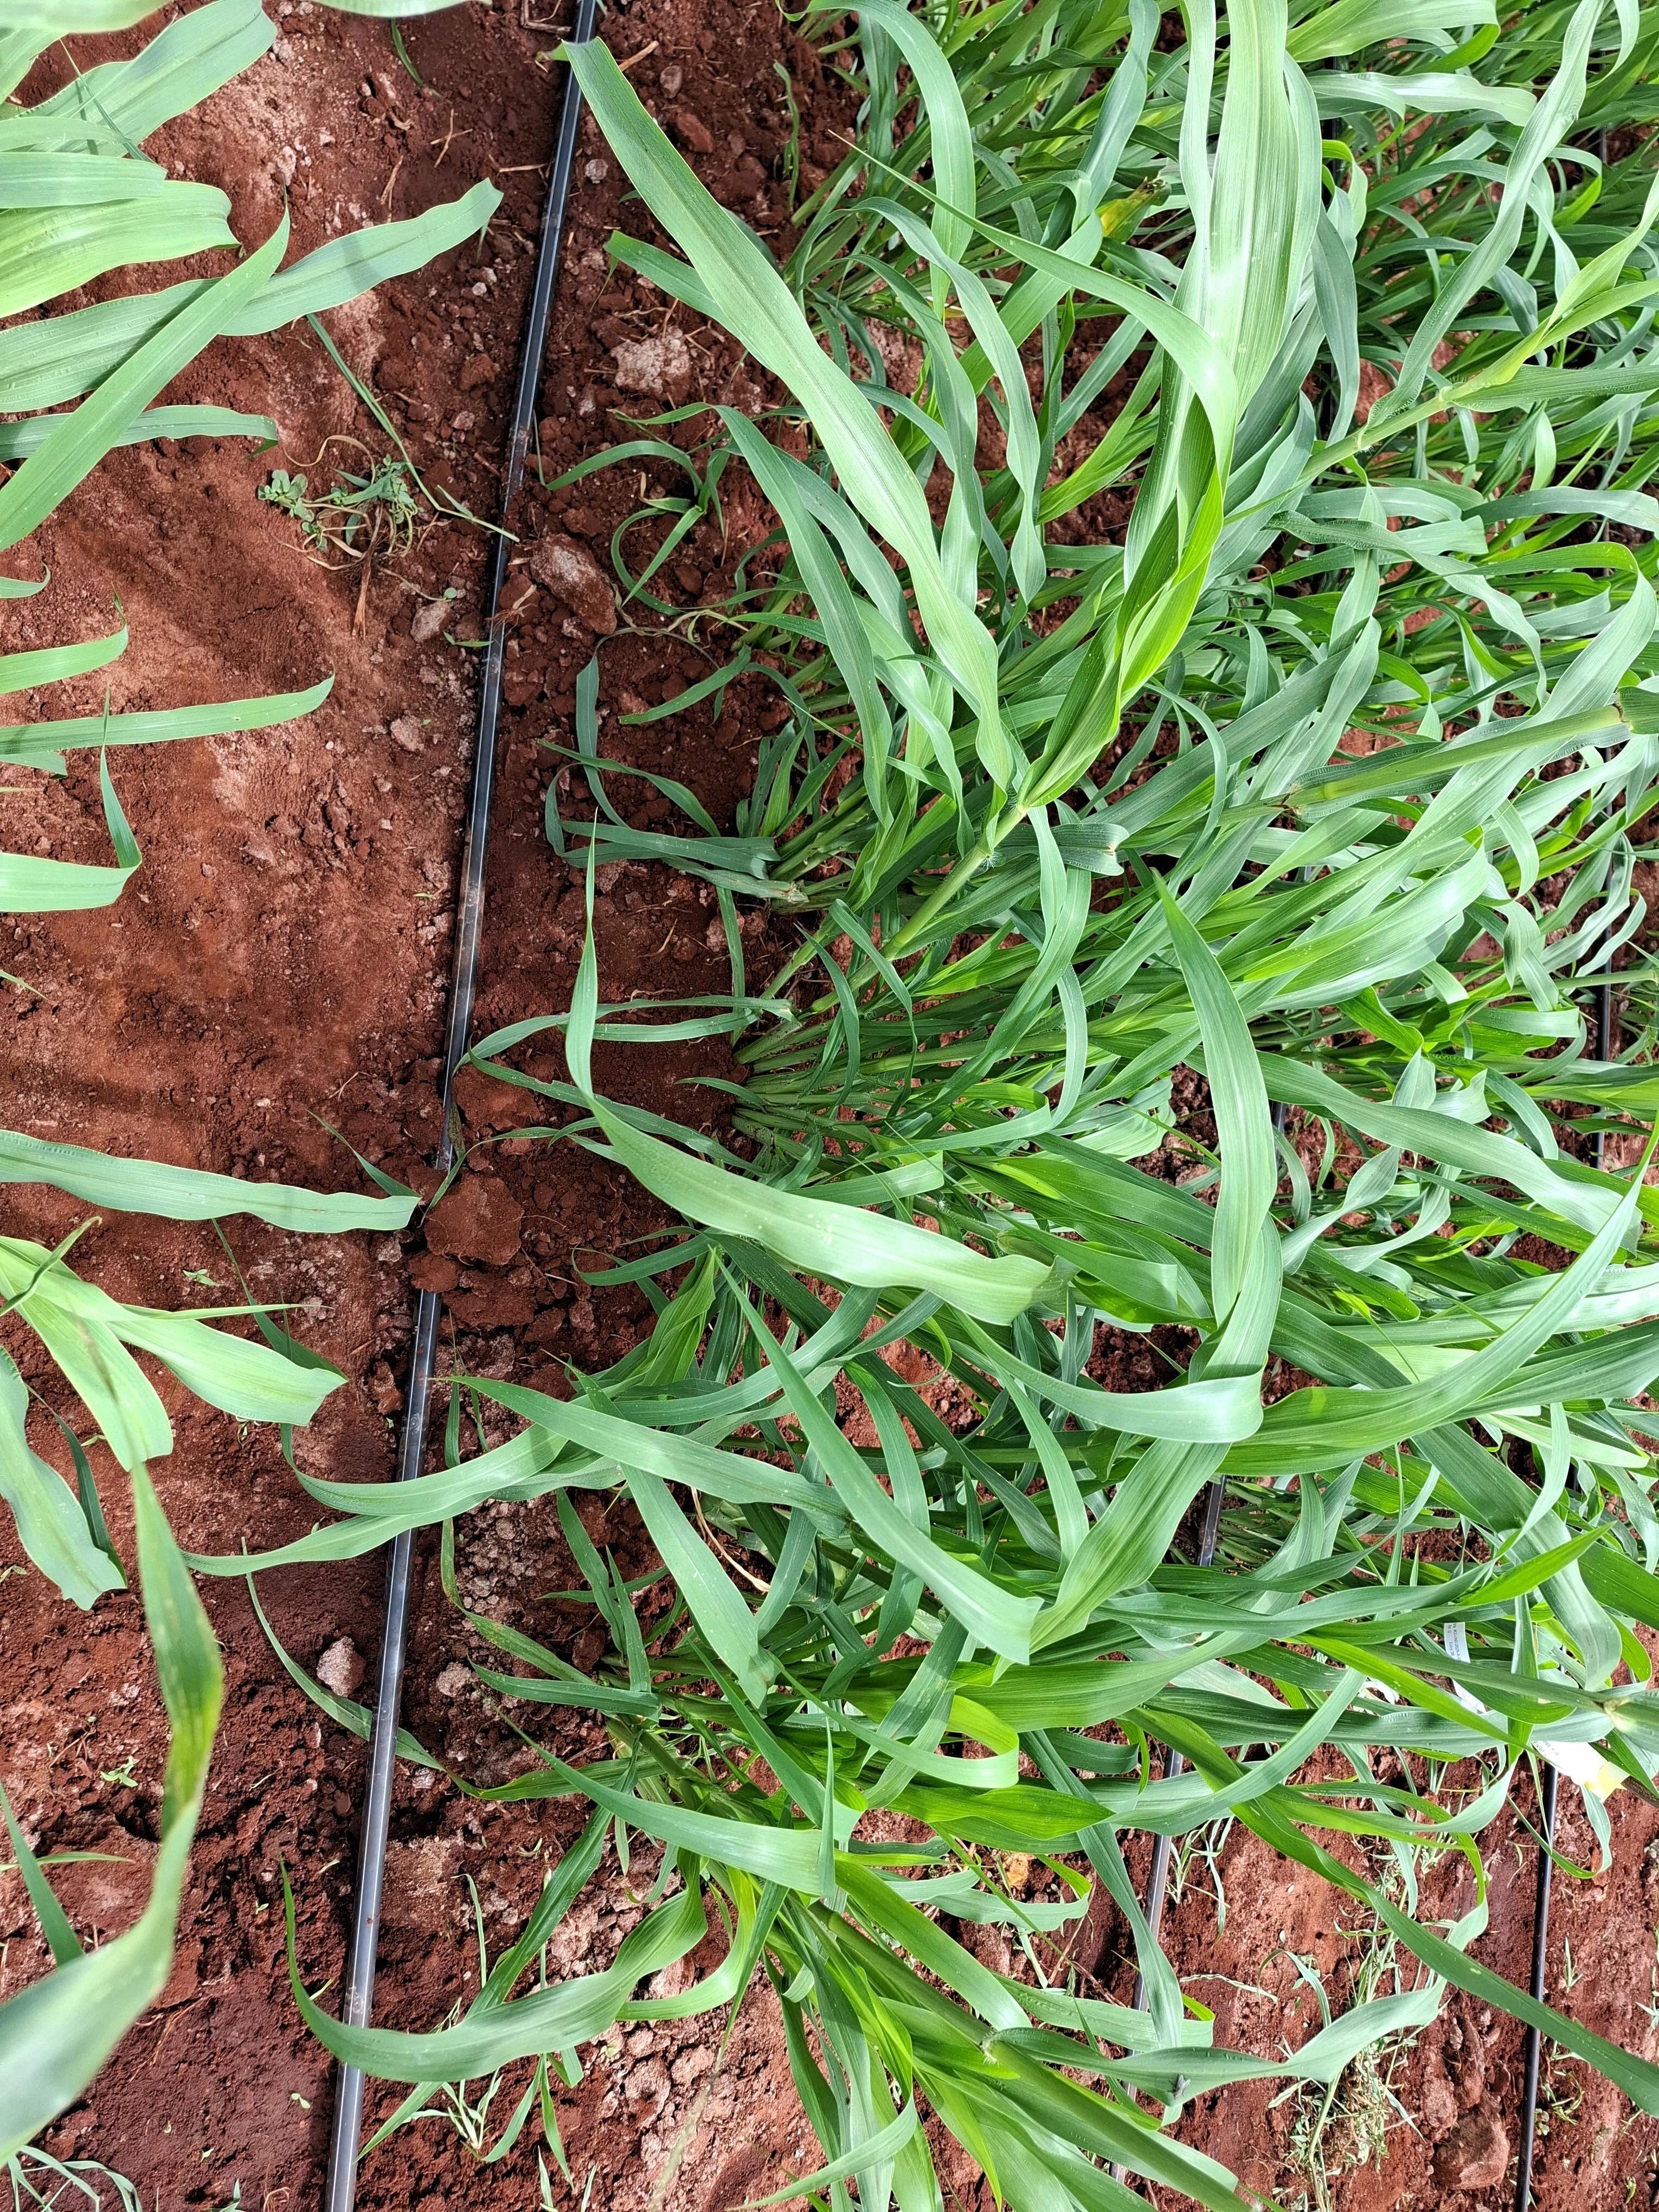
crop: pearl millet
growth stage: elongation stem
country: Kenya
